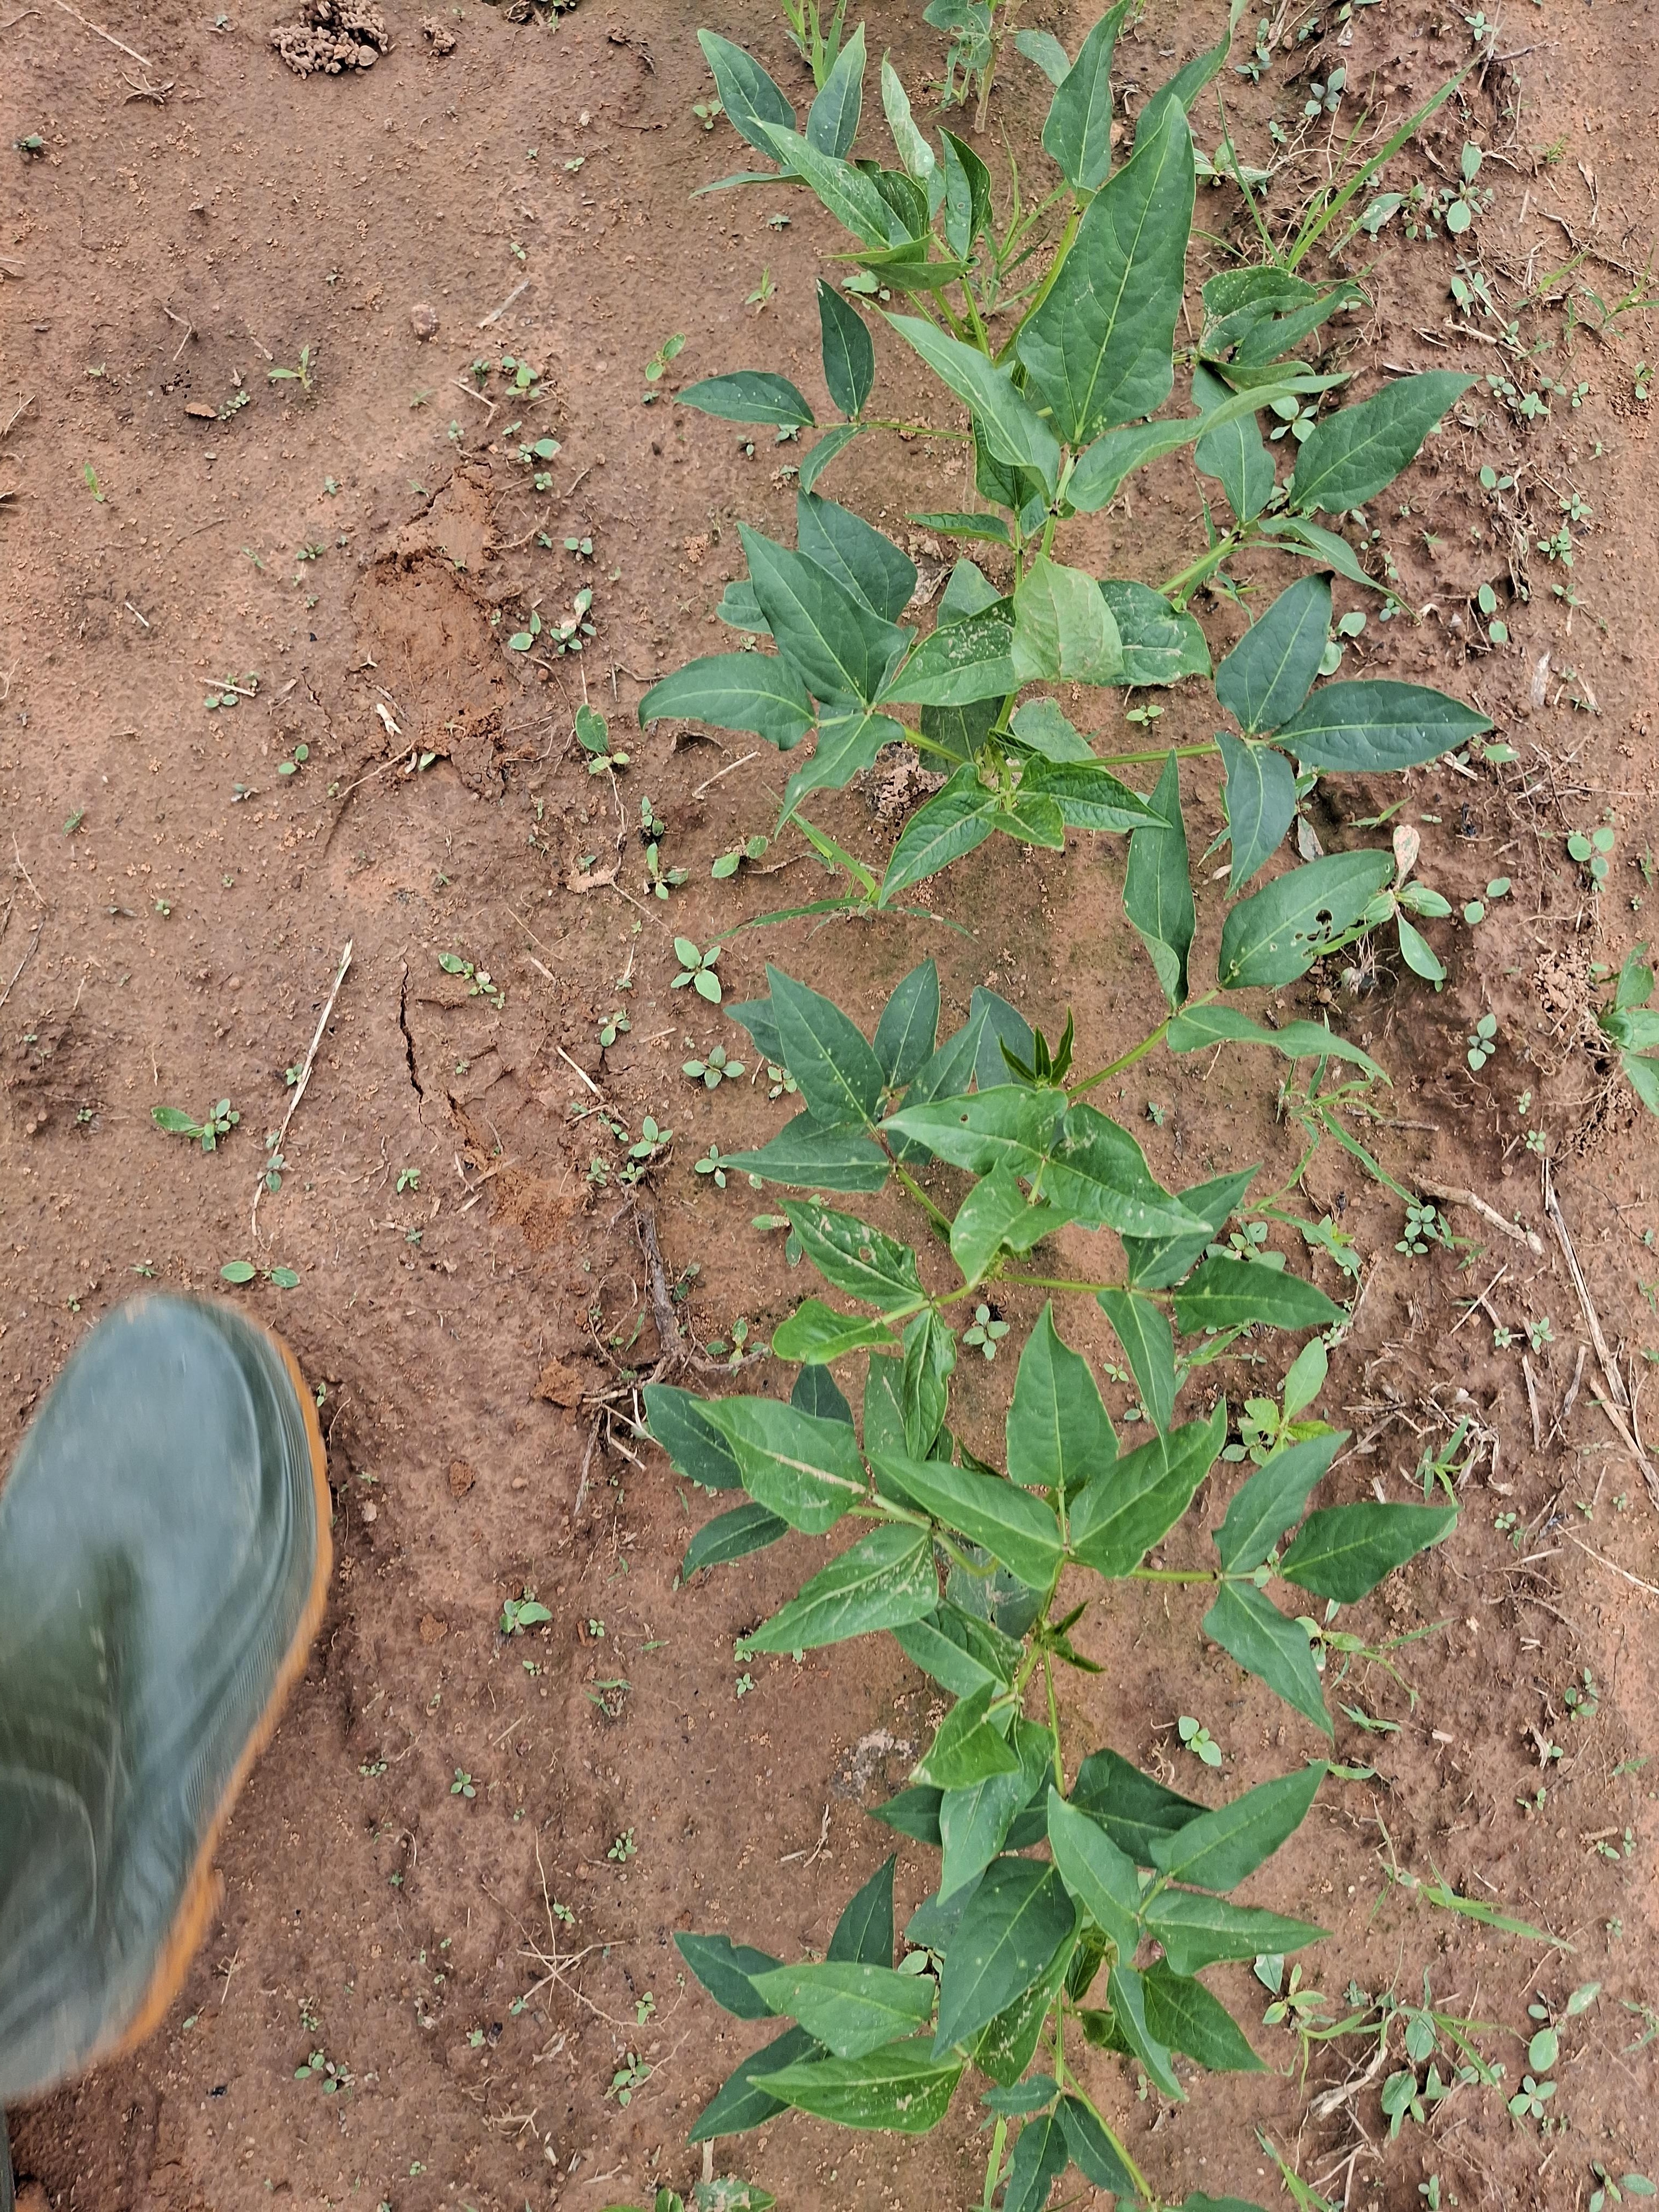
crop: cowpea
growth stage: sprouting emergence
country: Nigeria
